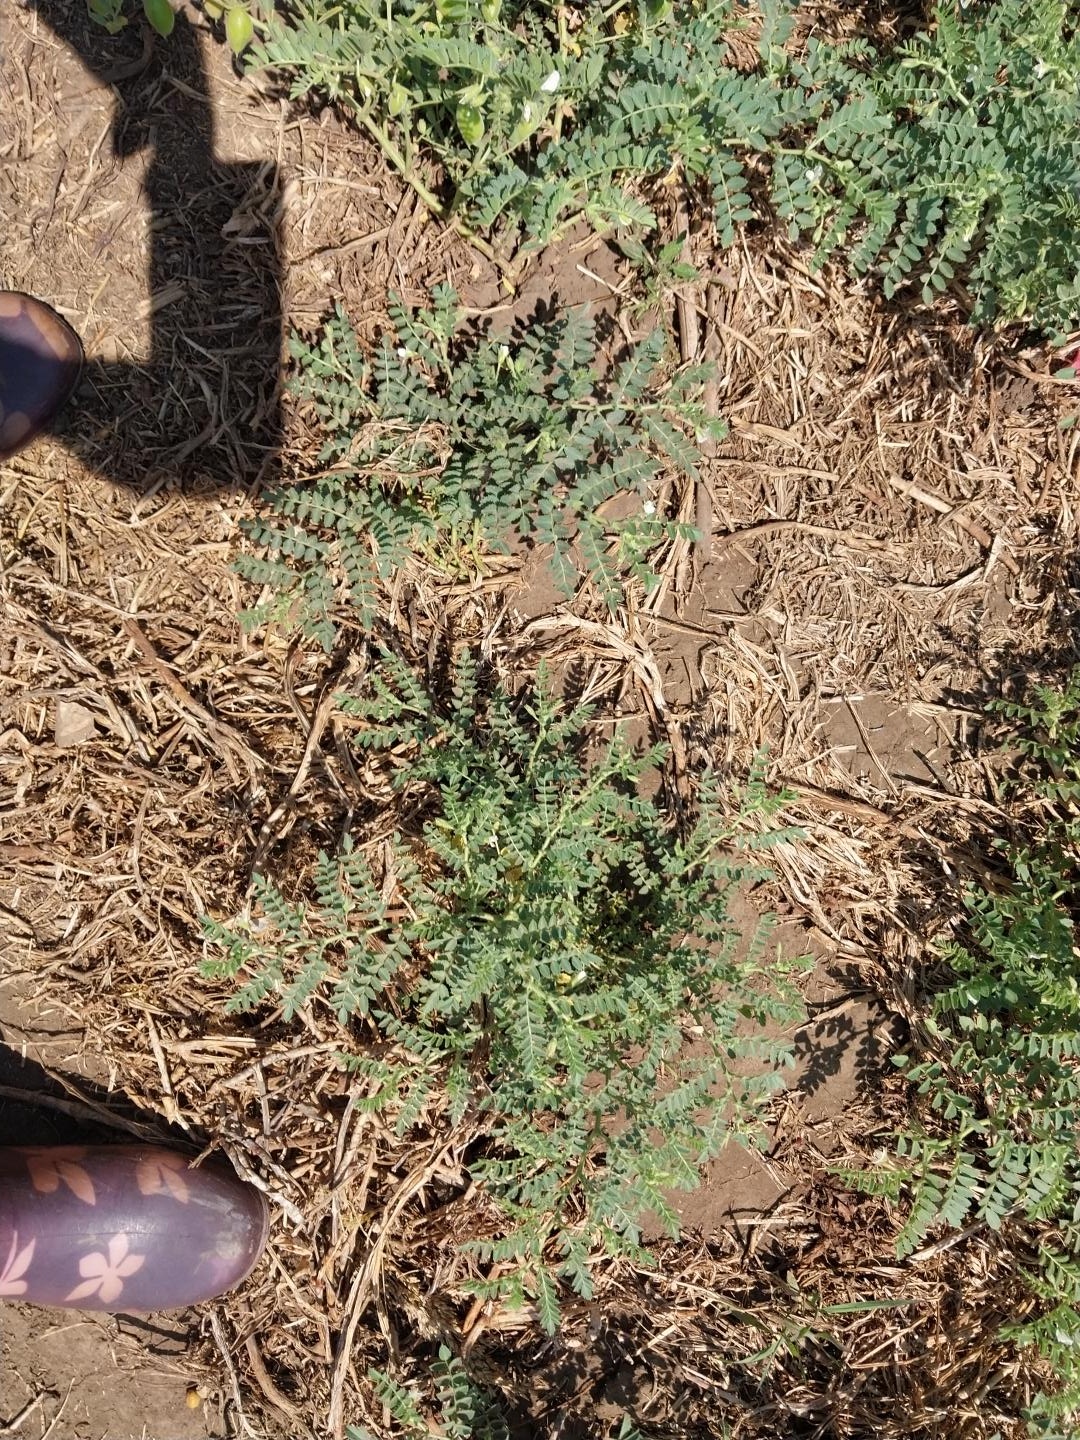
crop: chickpea
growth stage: development pod
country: Tanzania
